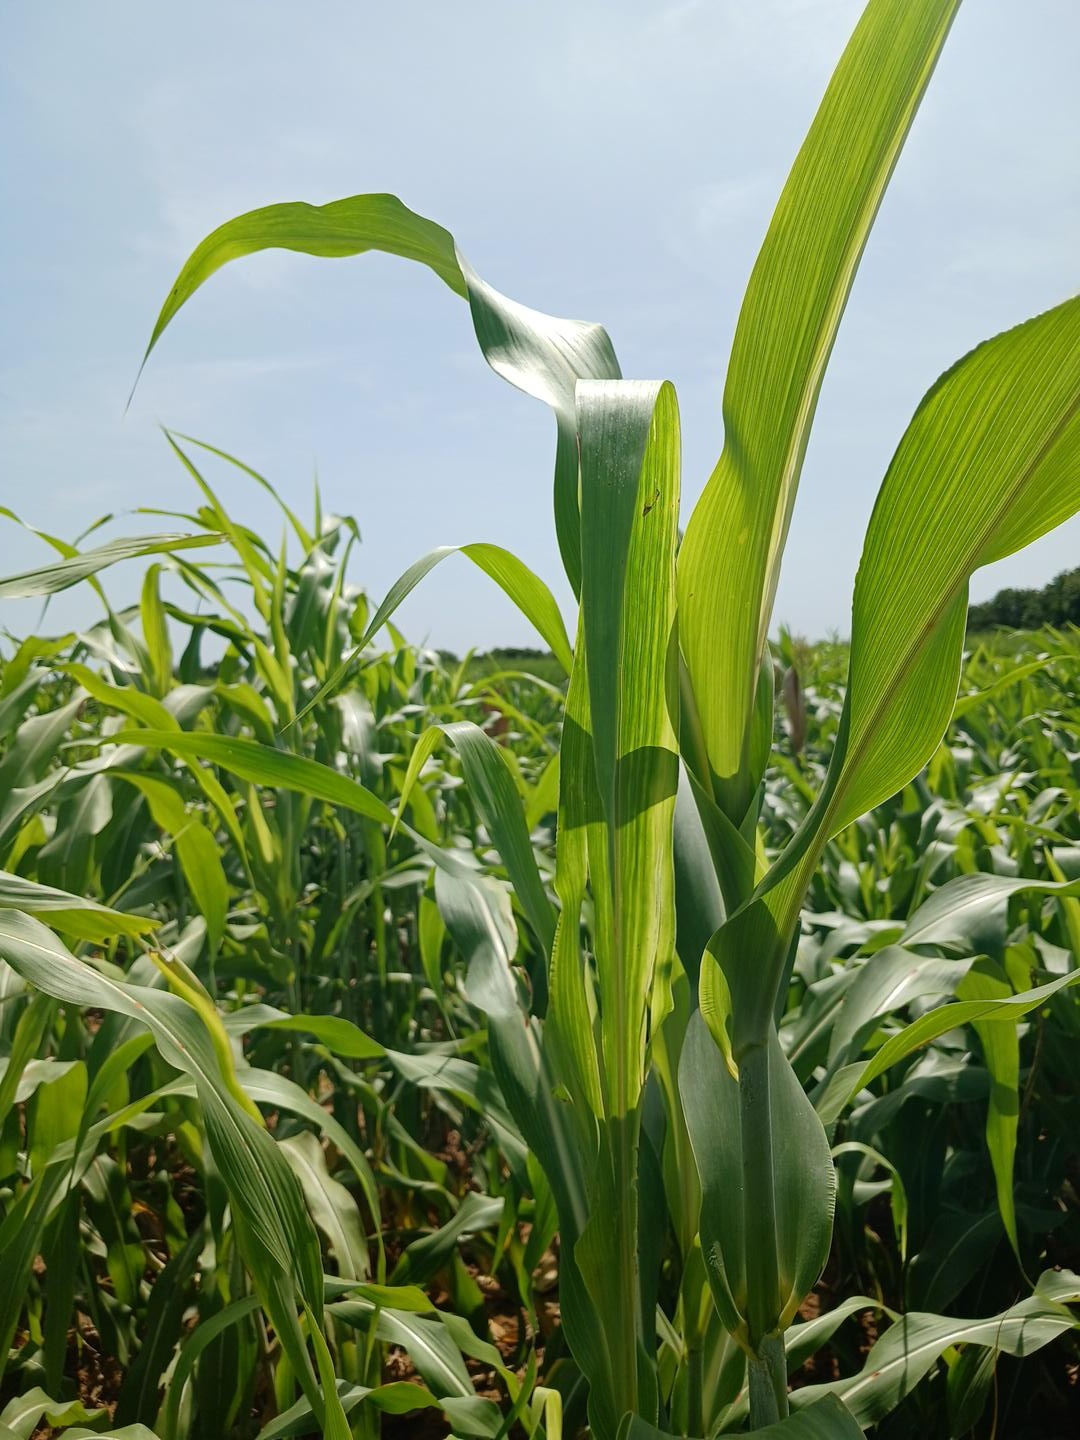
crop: sorghum
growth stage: vegetative
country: Senegal
